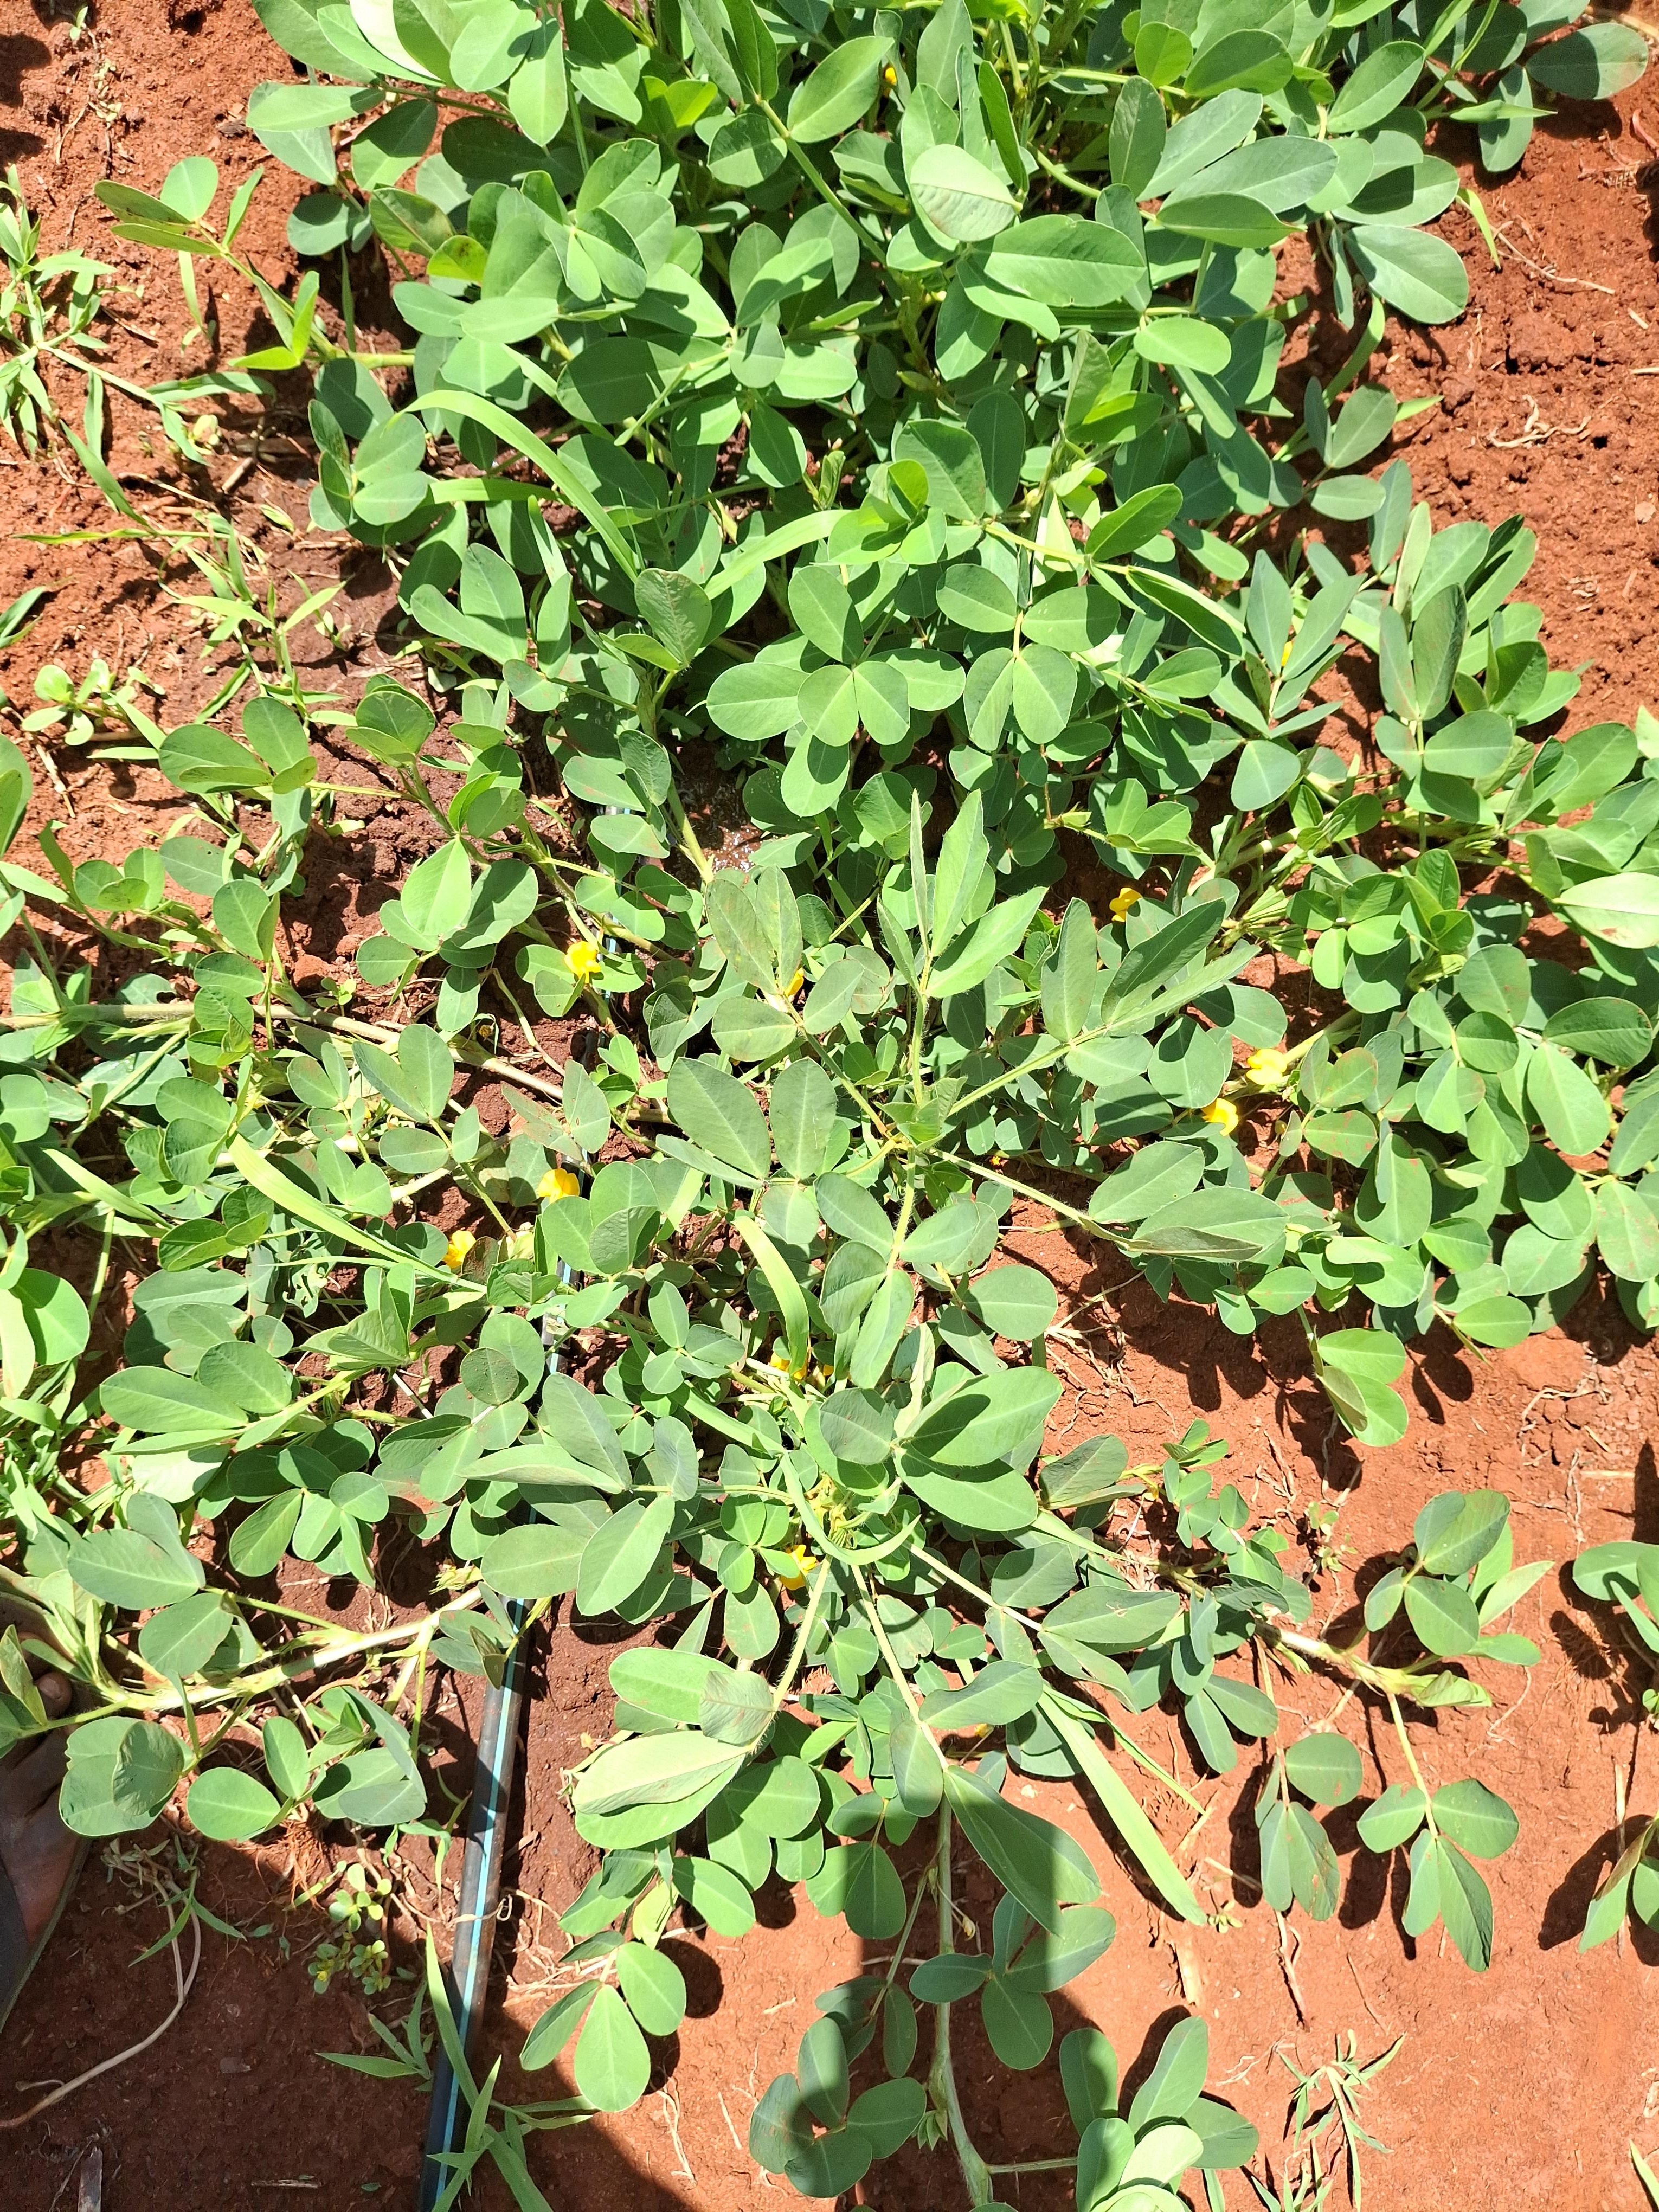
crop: groundnut
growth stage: flowering
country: Kenya
